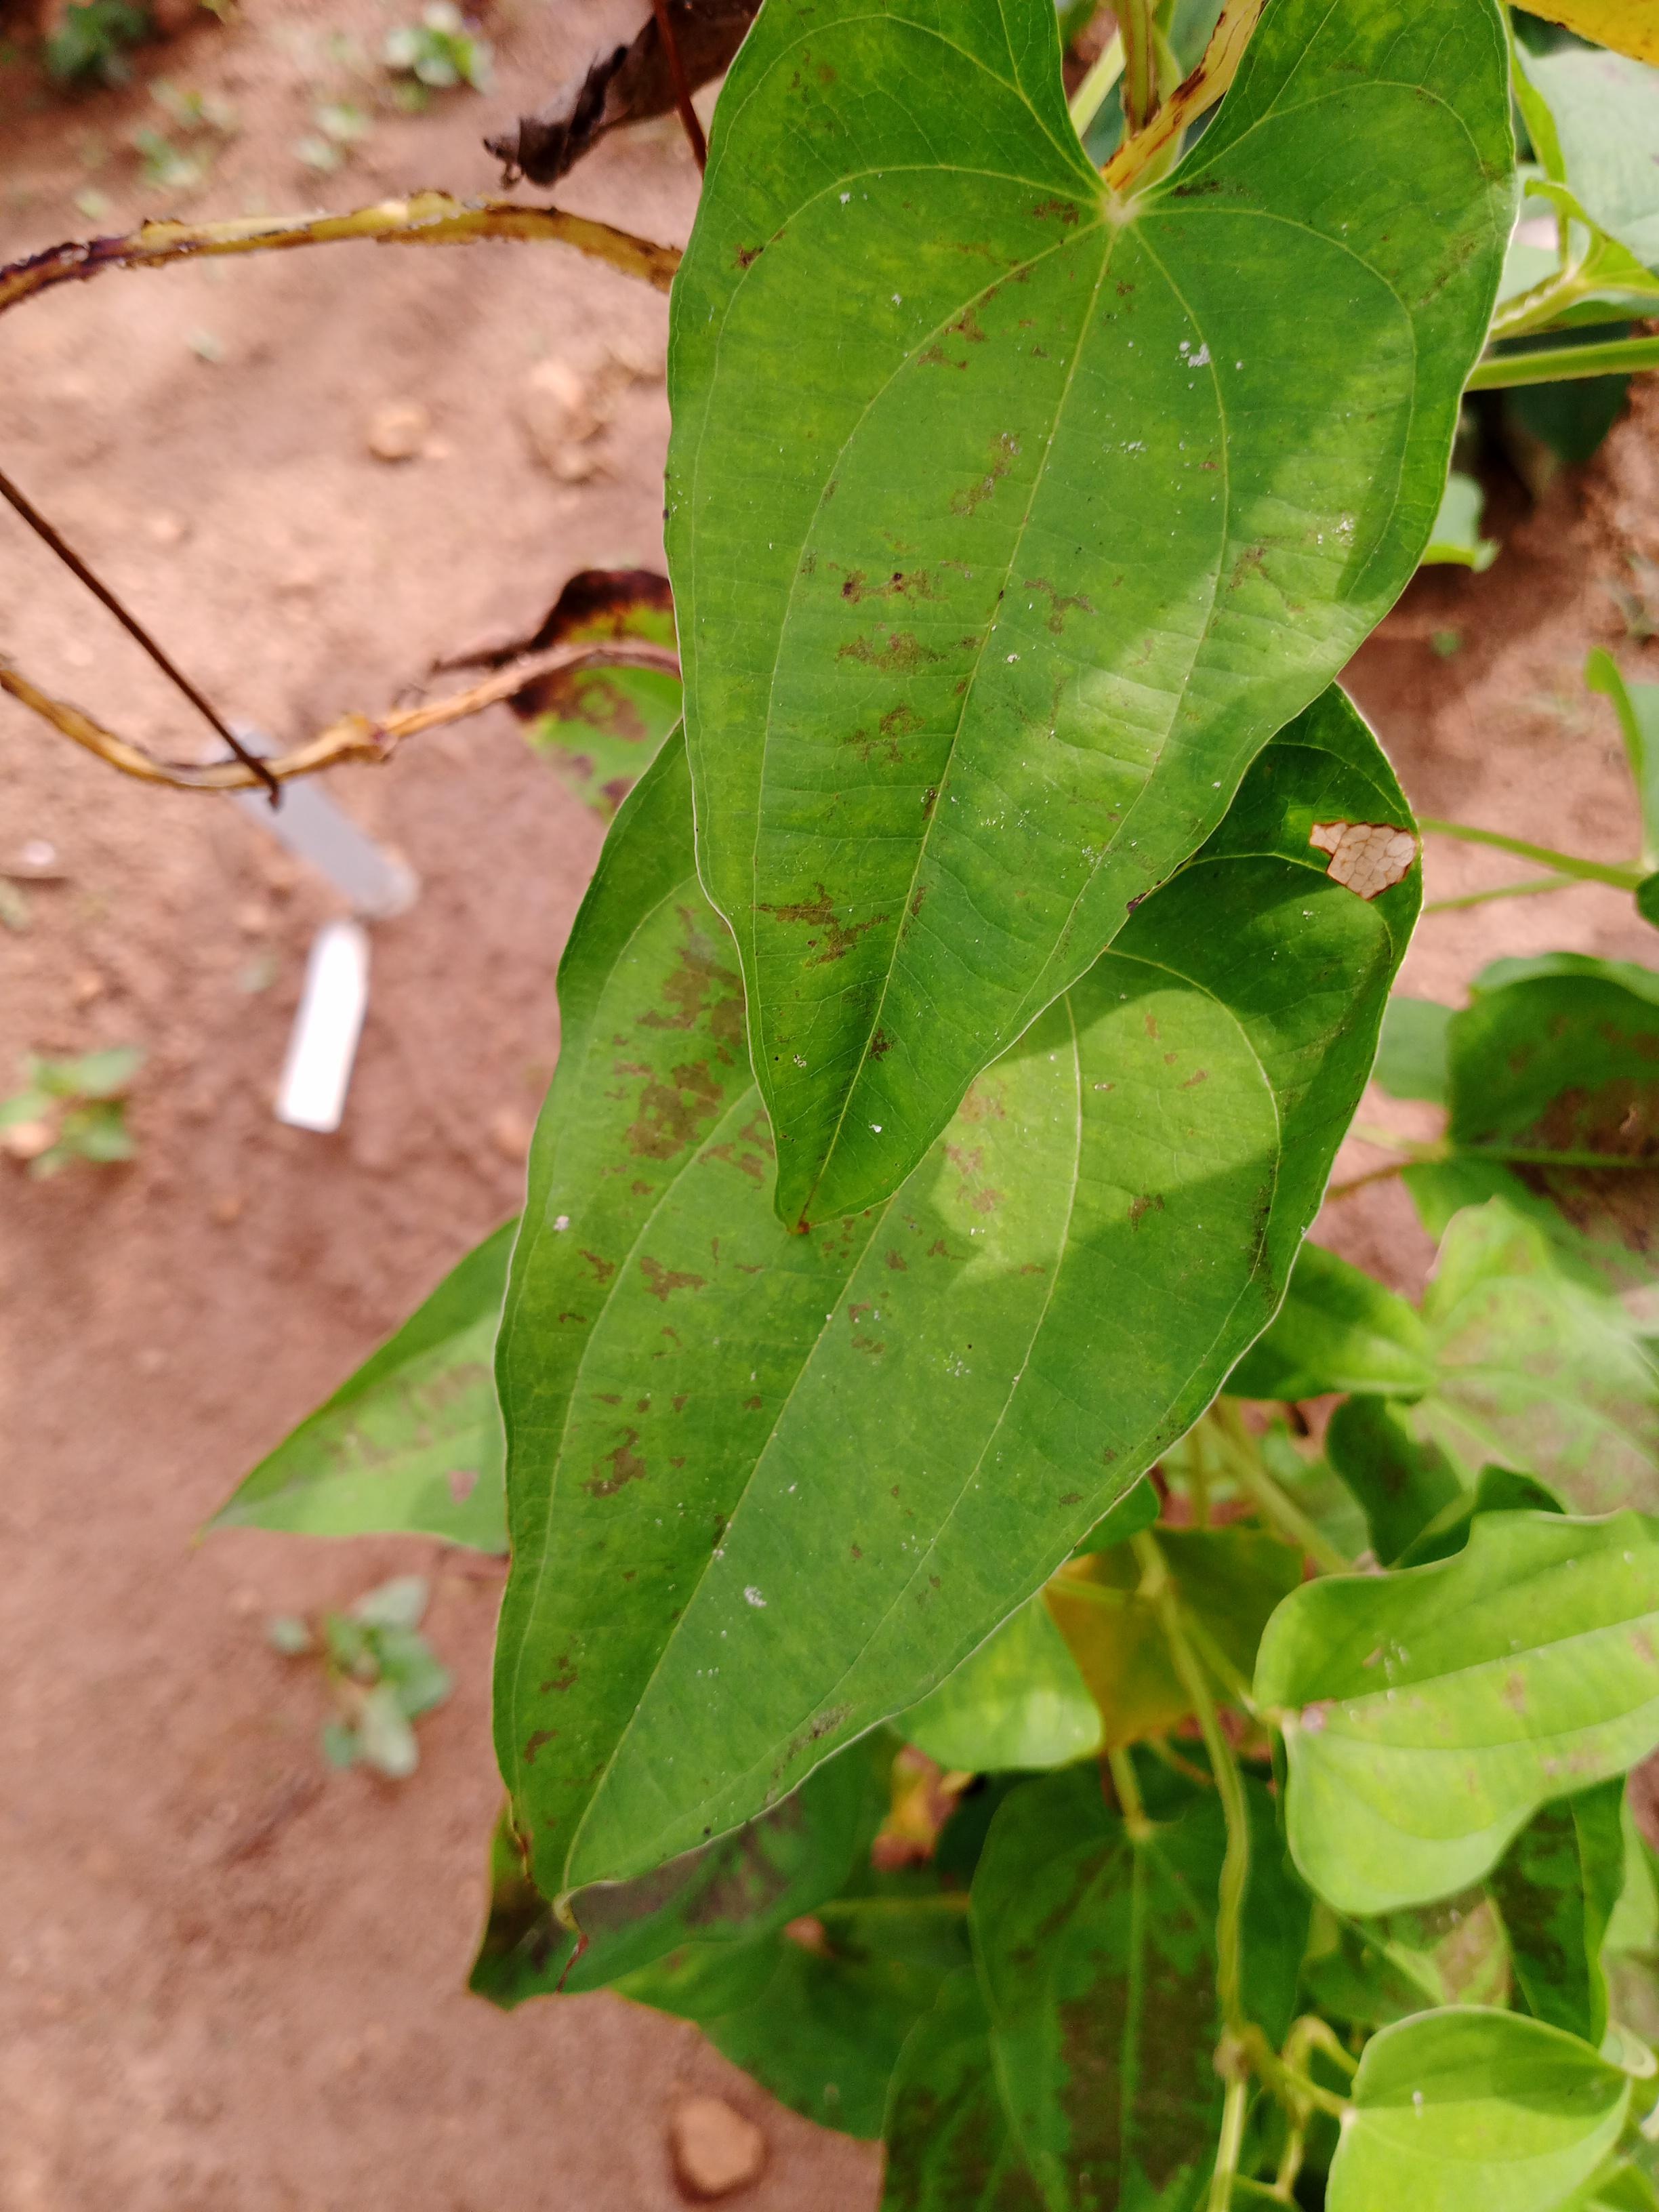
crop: yam
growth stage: vegetative
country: Nigeria
